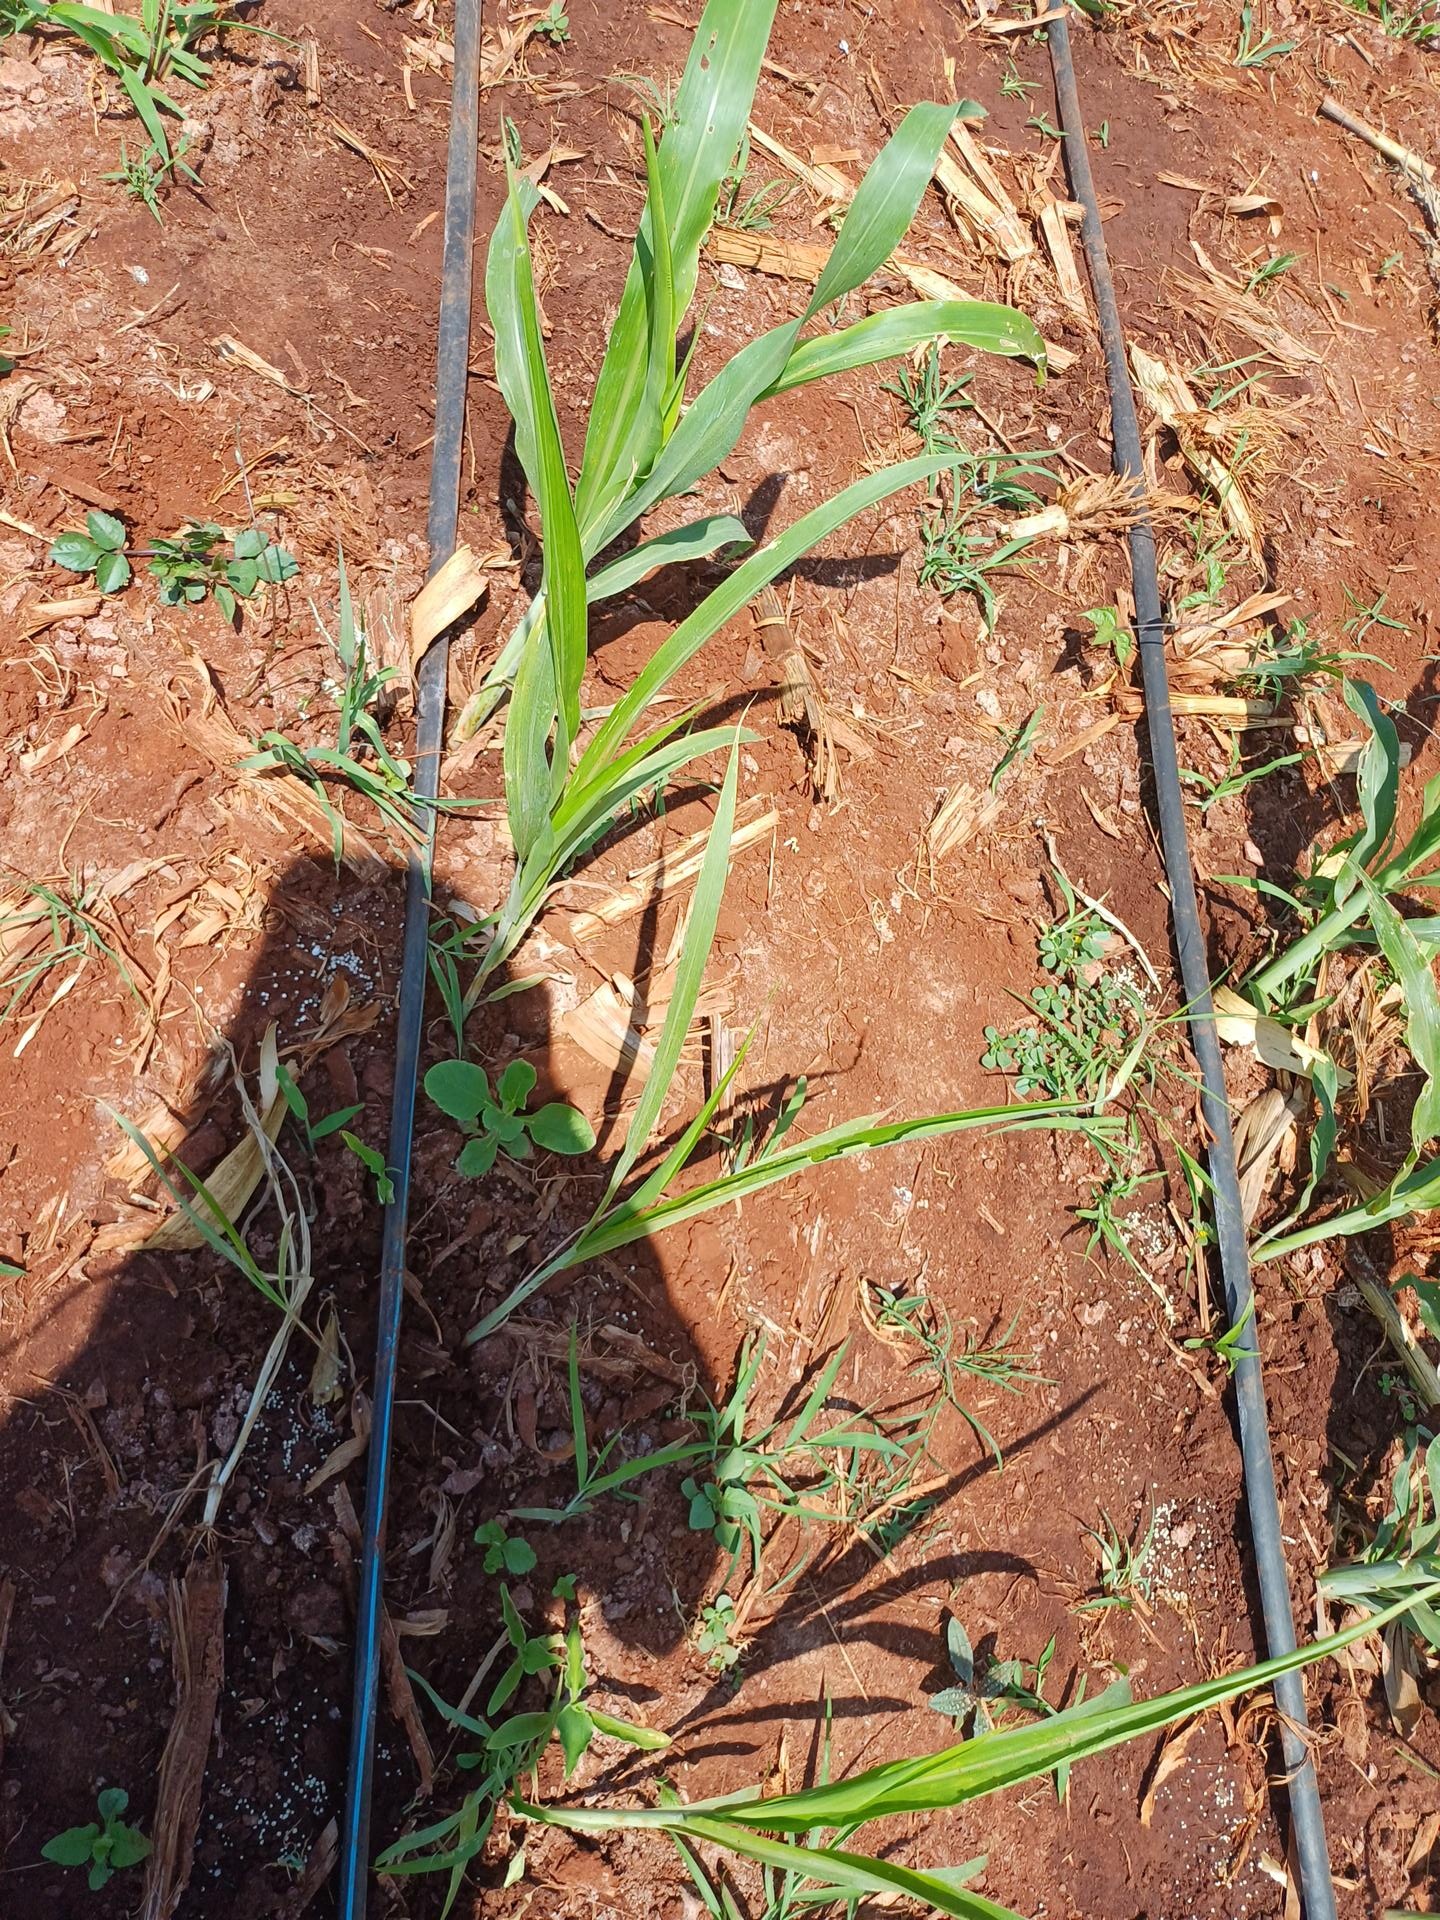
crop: sorghum
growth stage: vegetative
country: Kenya
